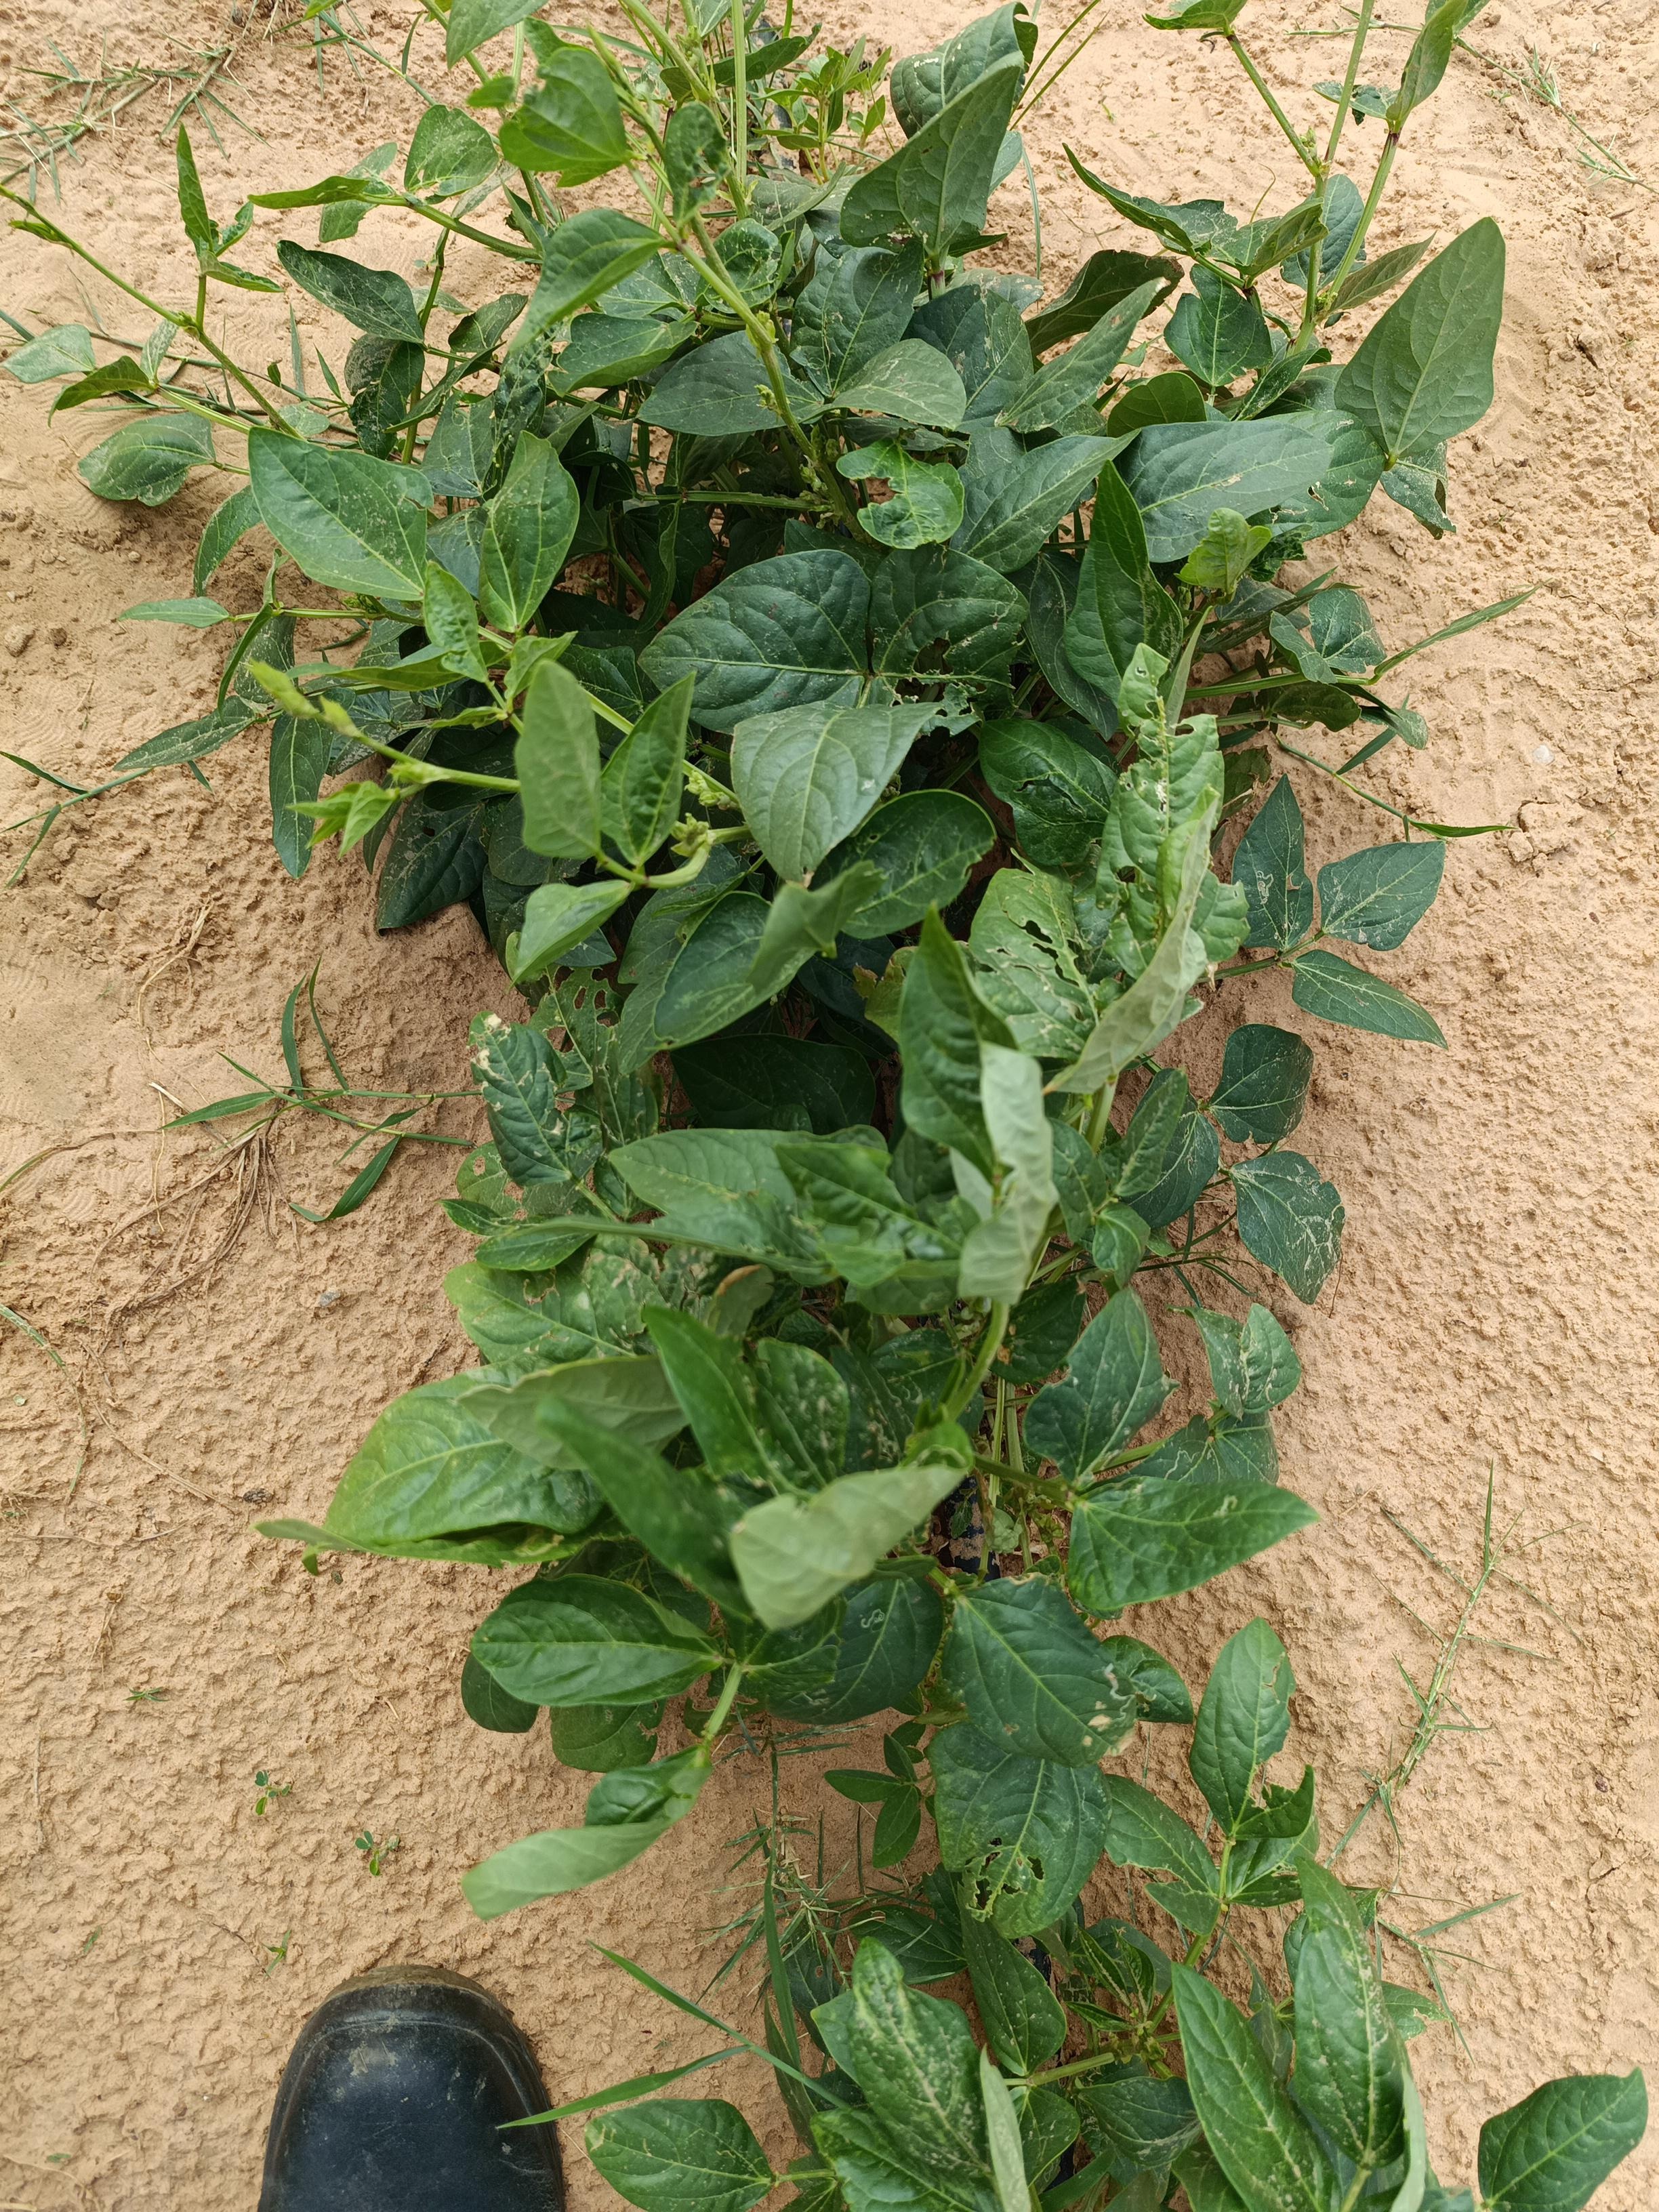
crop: cowpea
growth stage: vegetative
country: Nigeria
